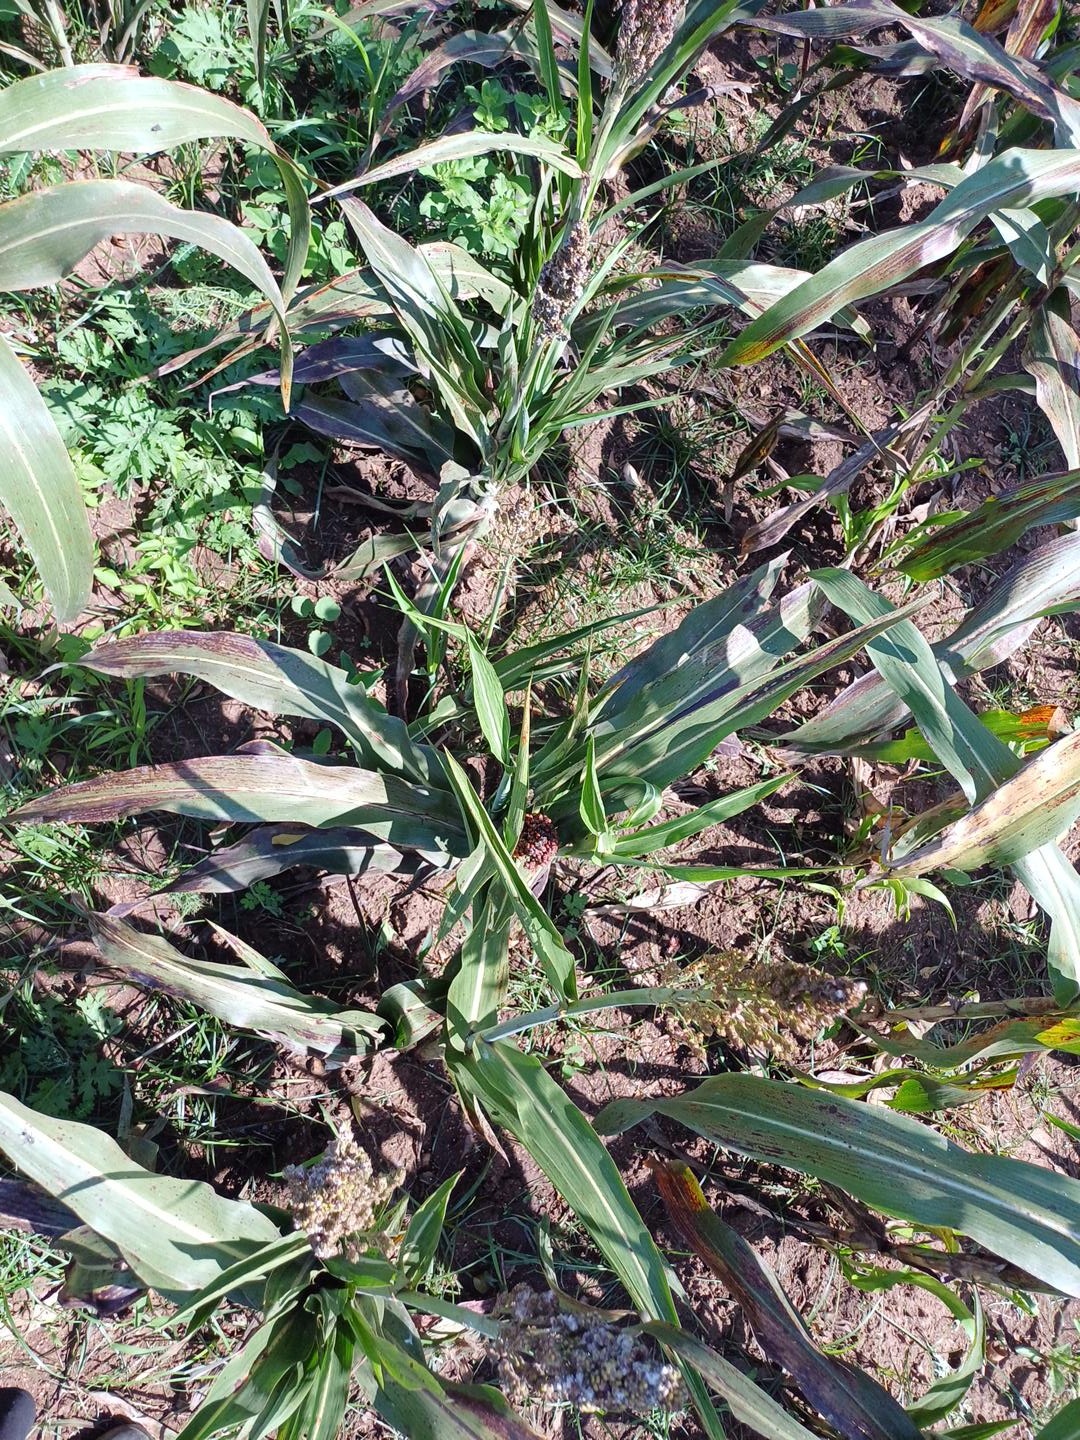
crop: sorghum
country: Kenya
